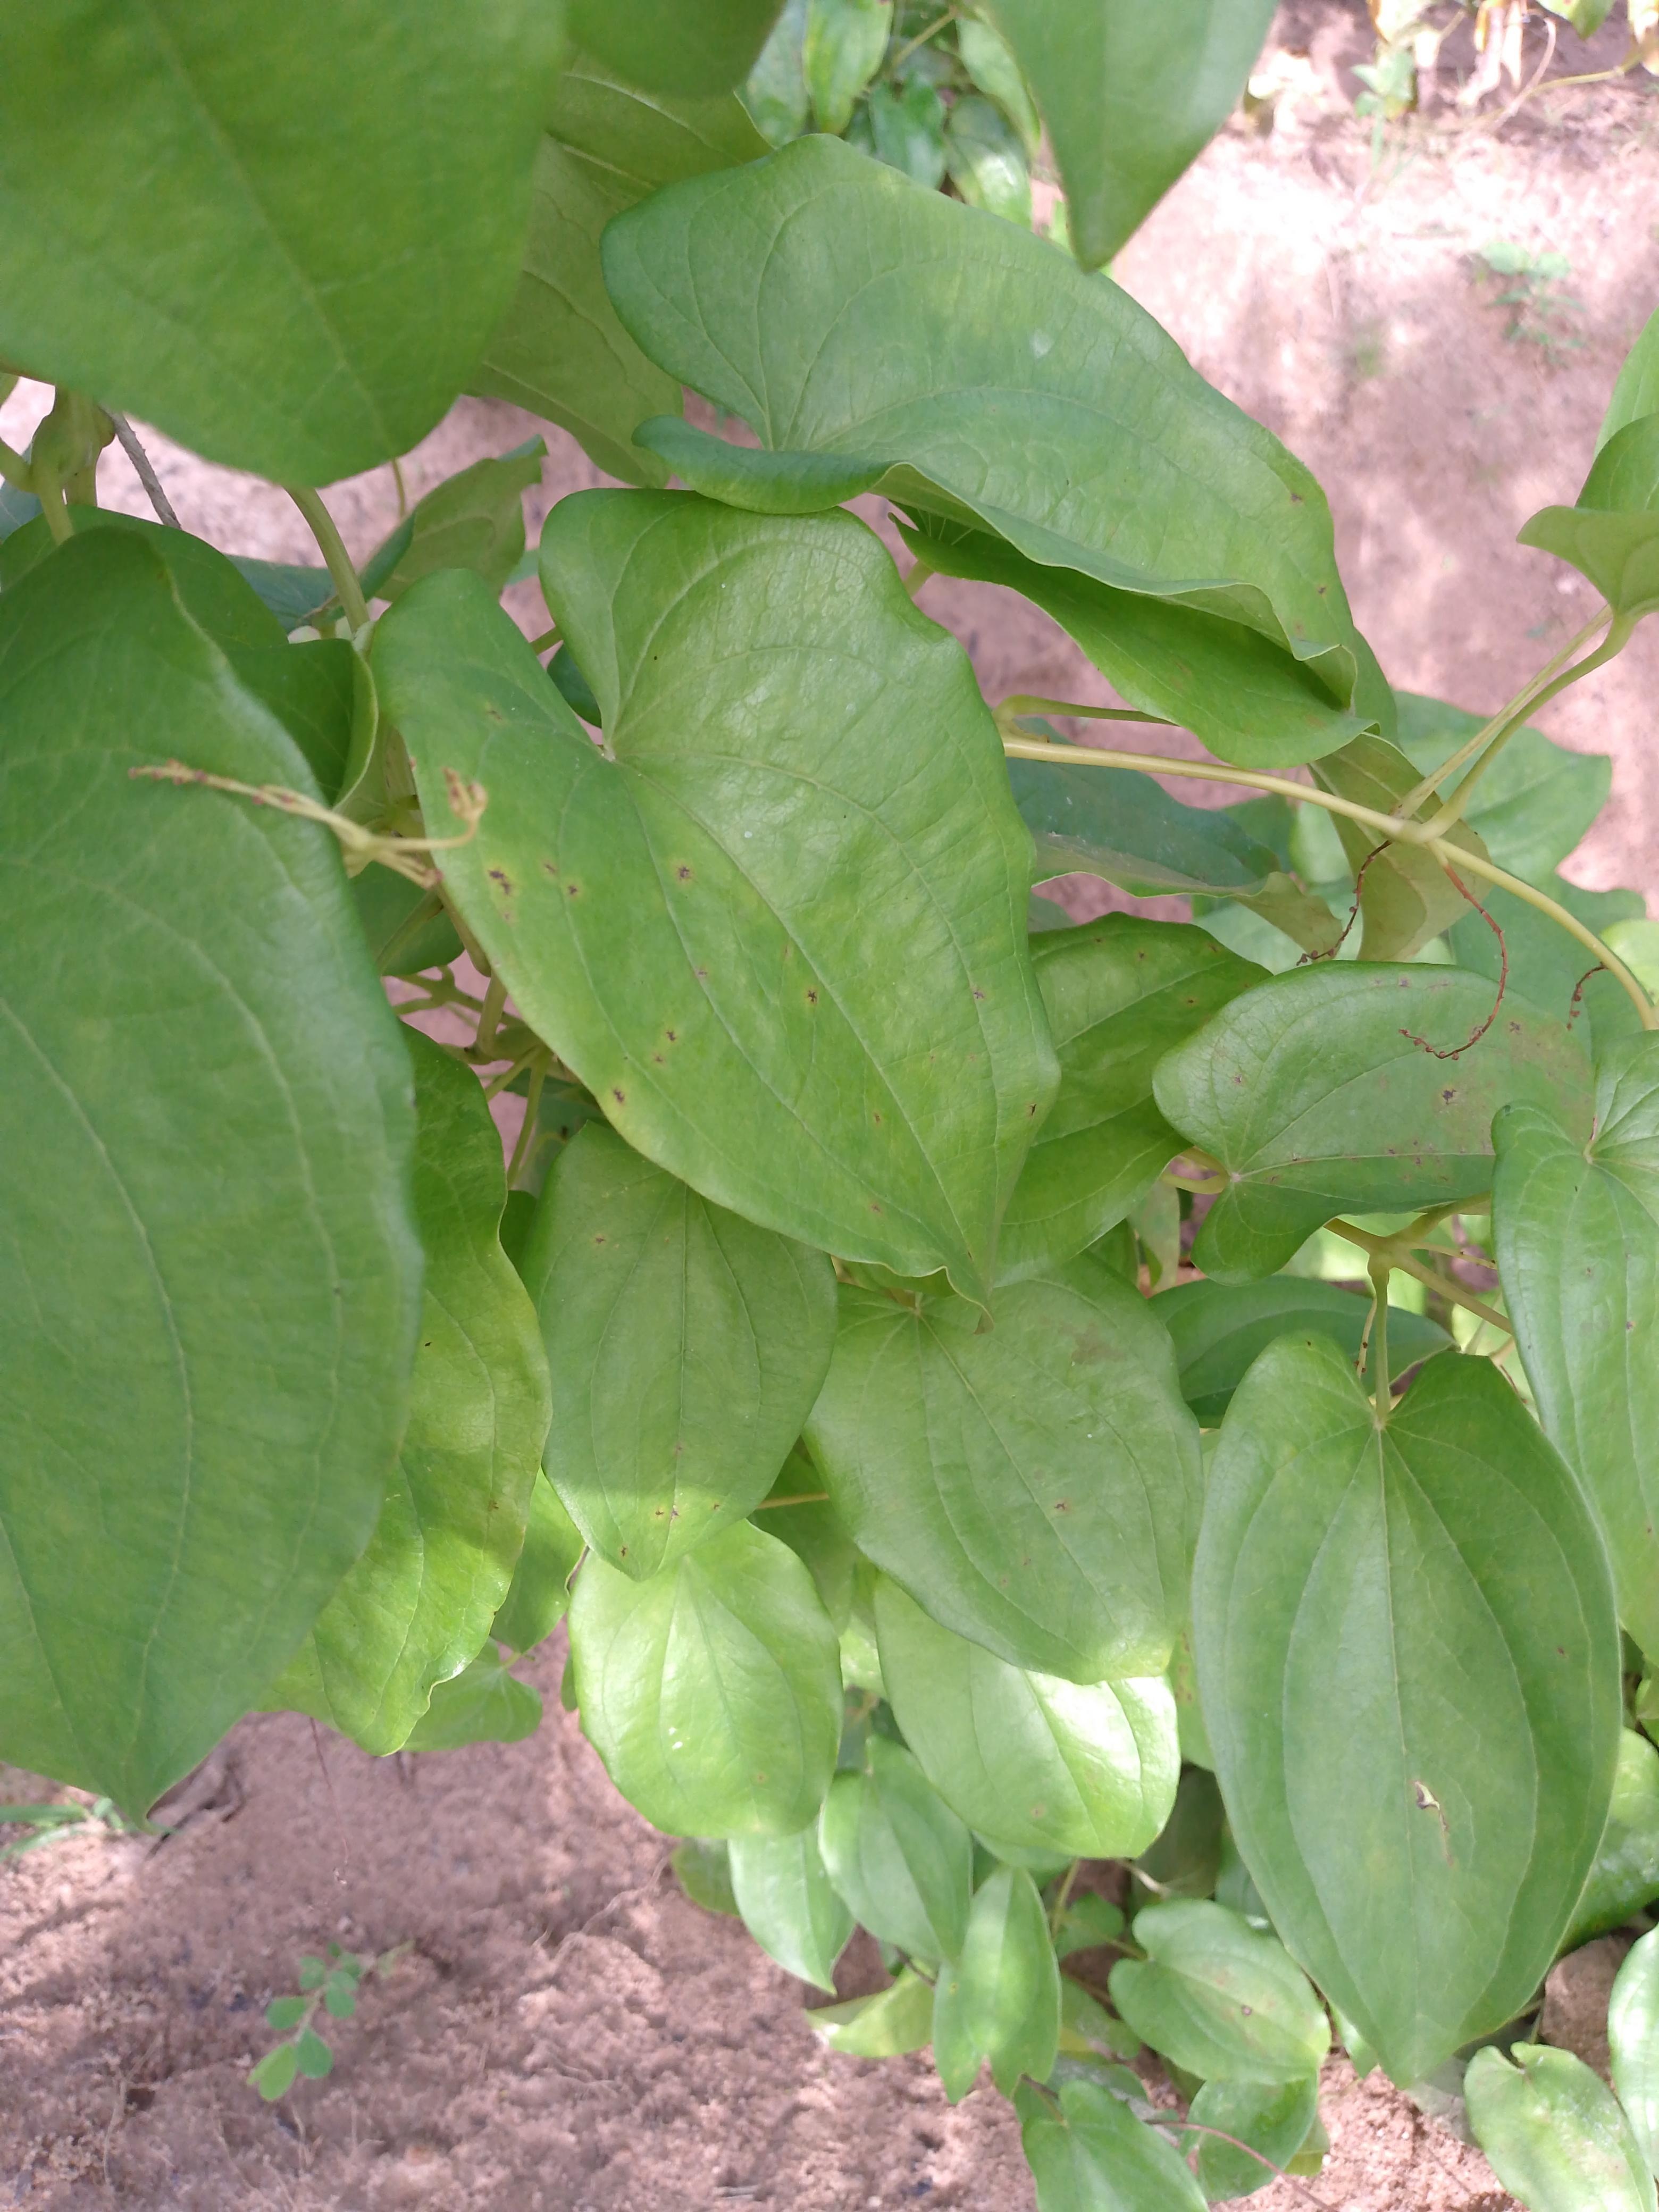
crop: yam
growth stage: vegetative
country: Nigeria
